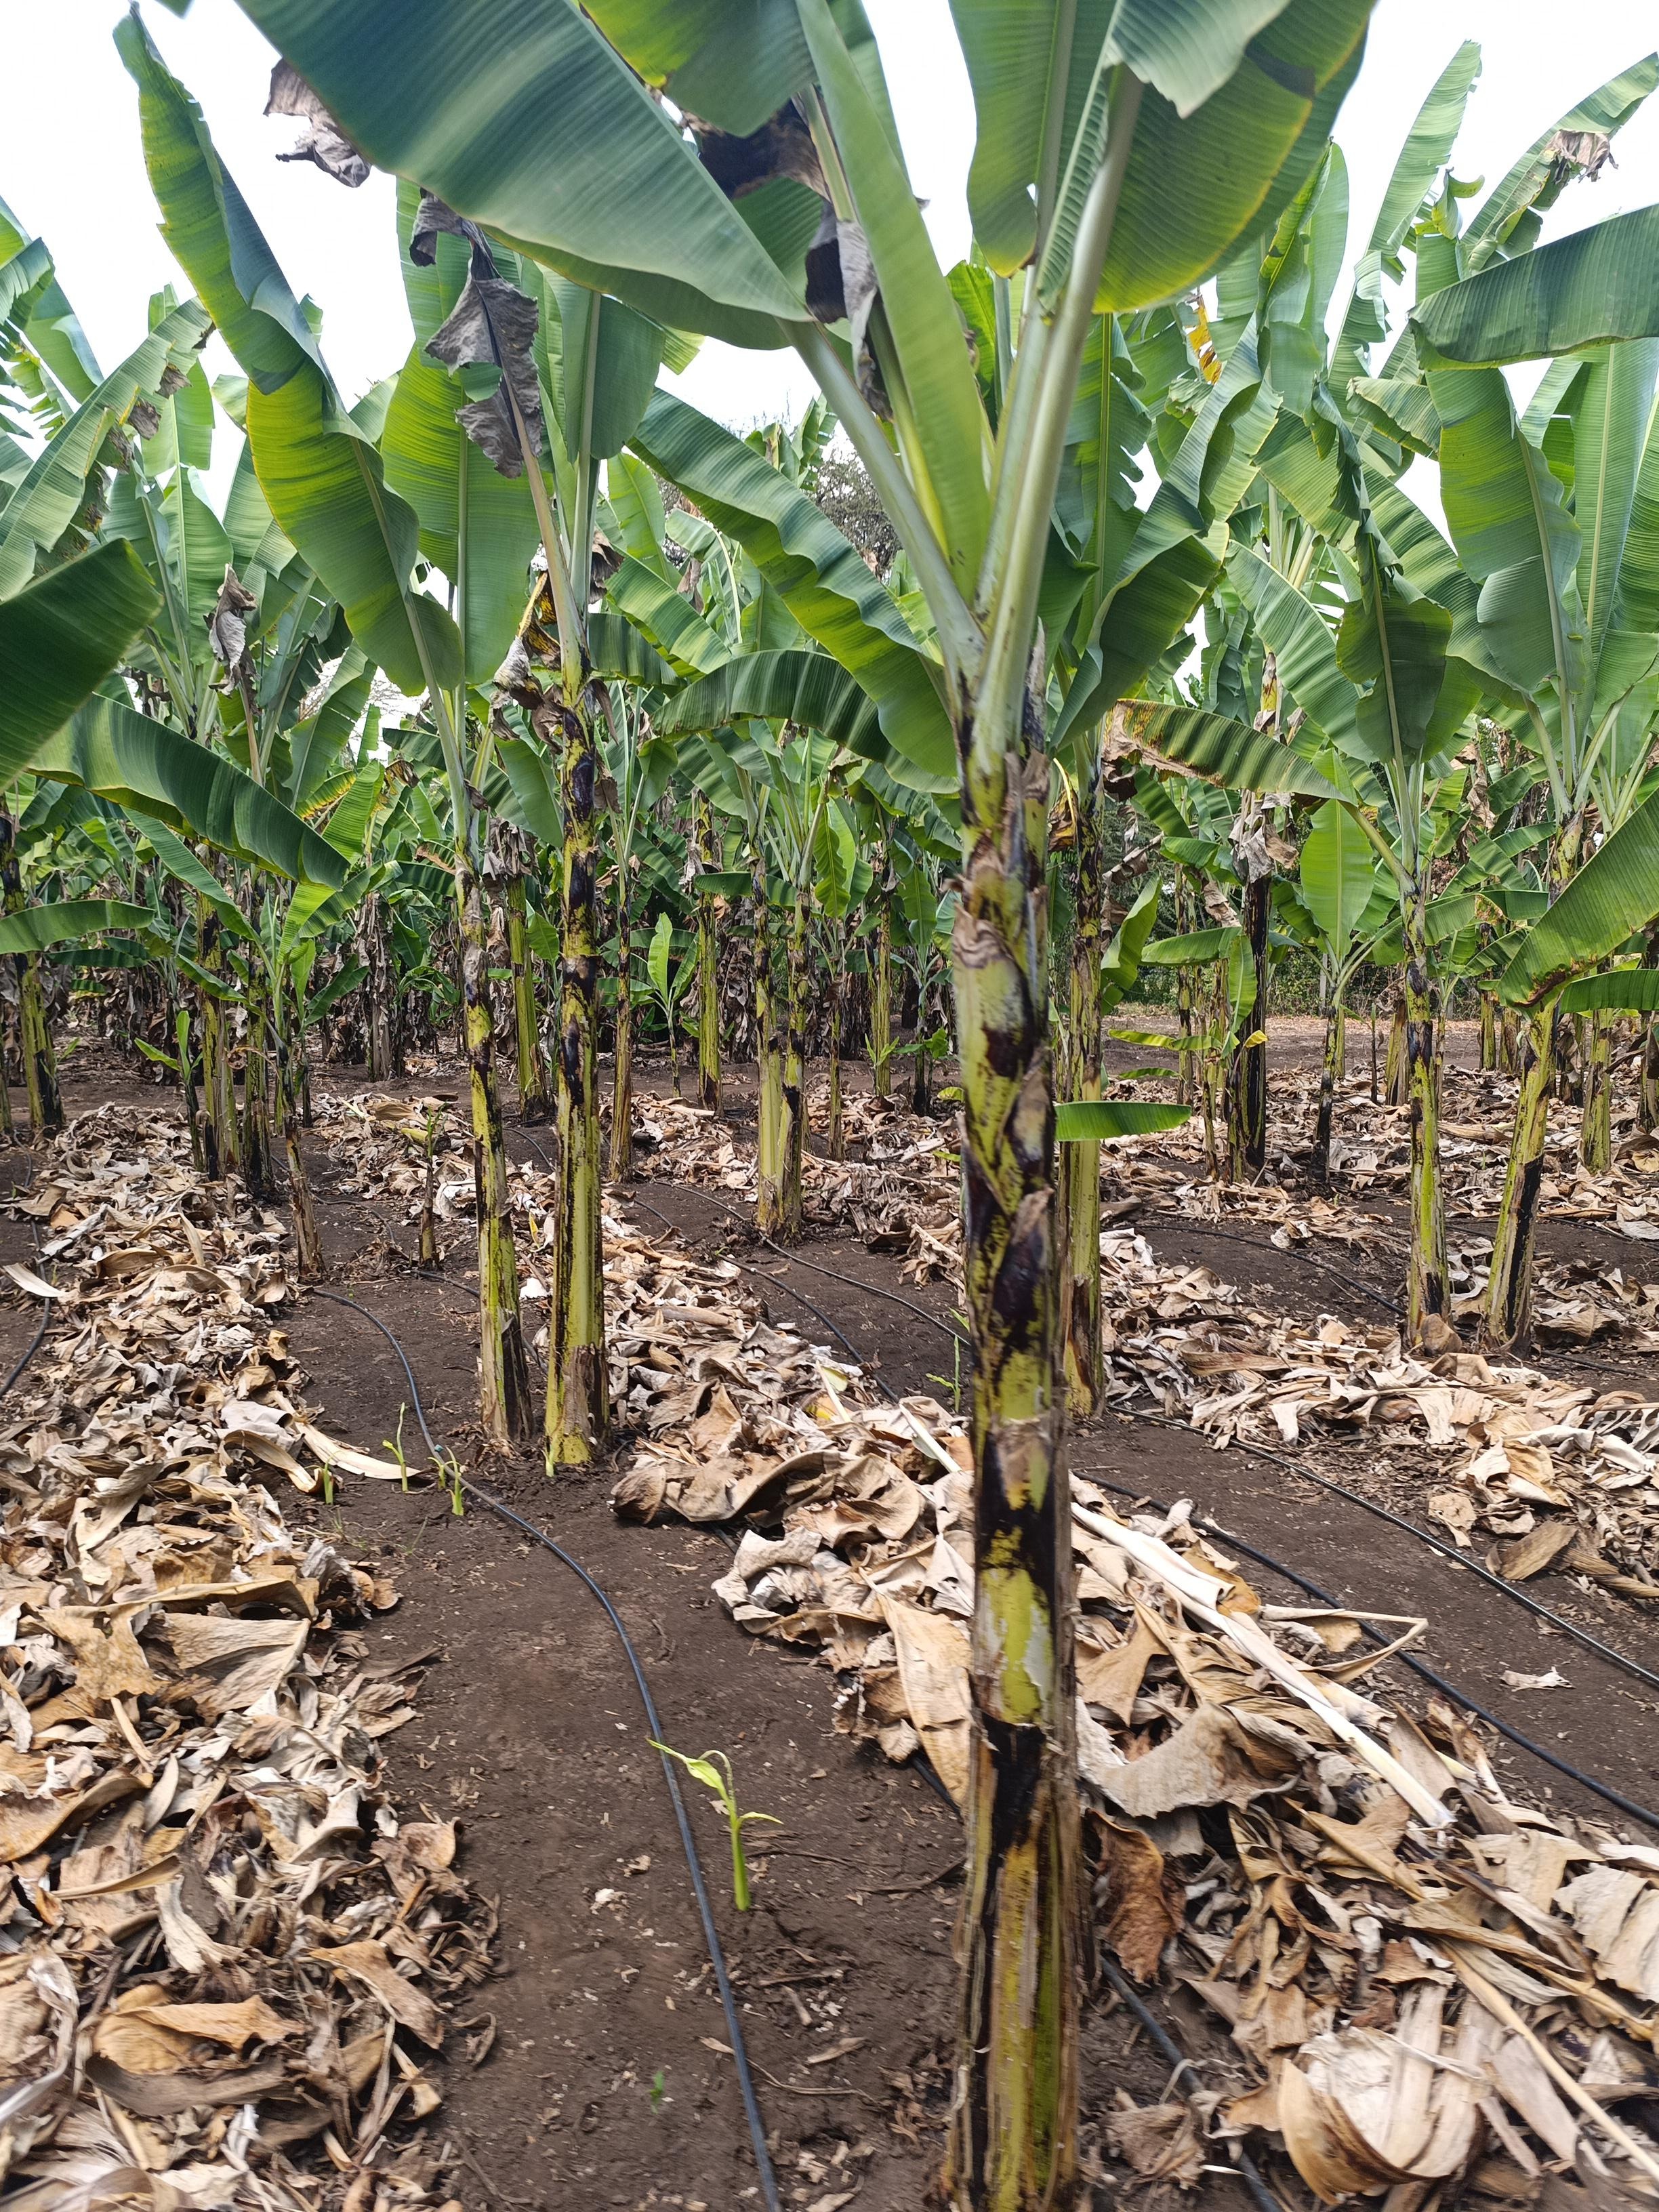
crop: banana
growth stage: vegetative
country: Tanzania
